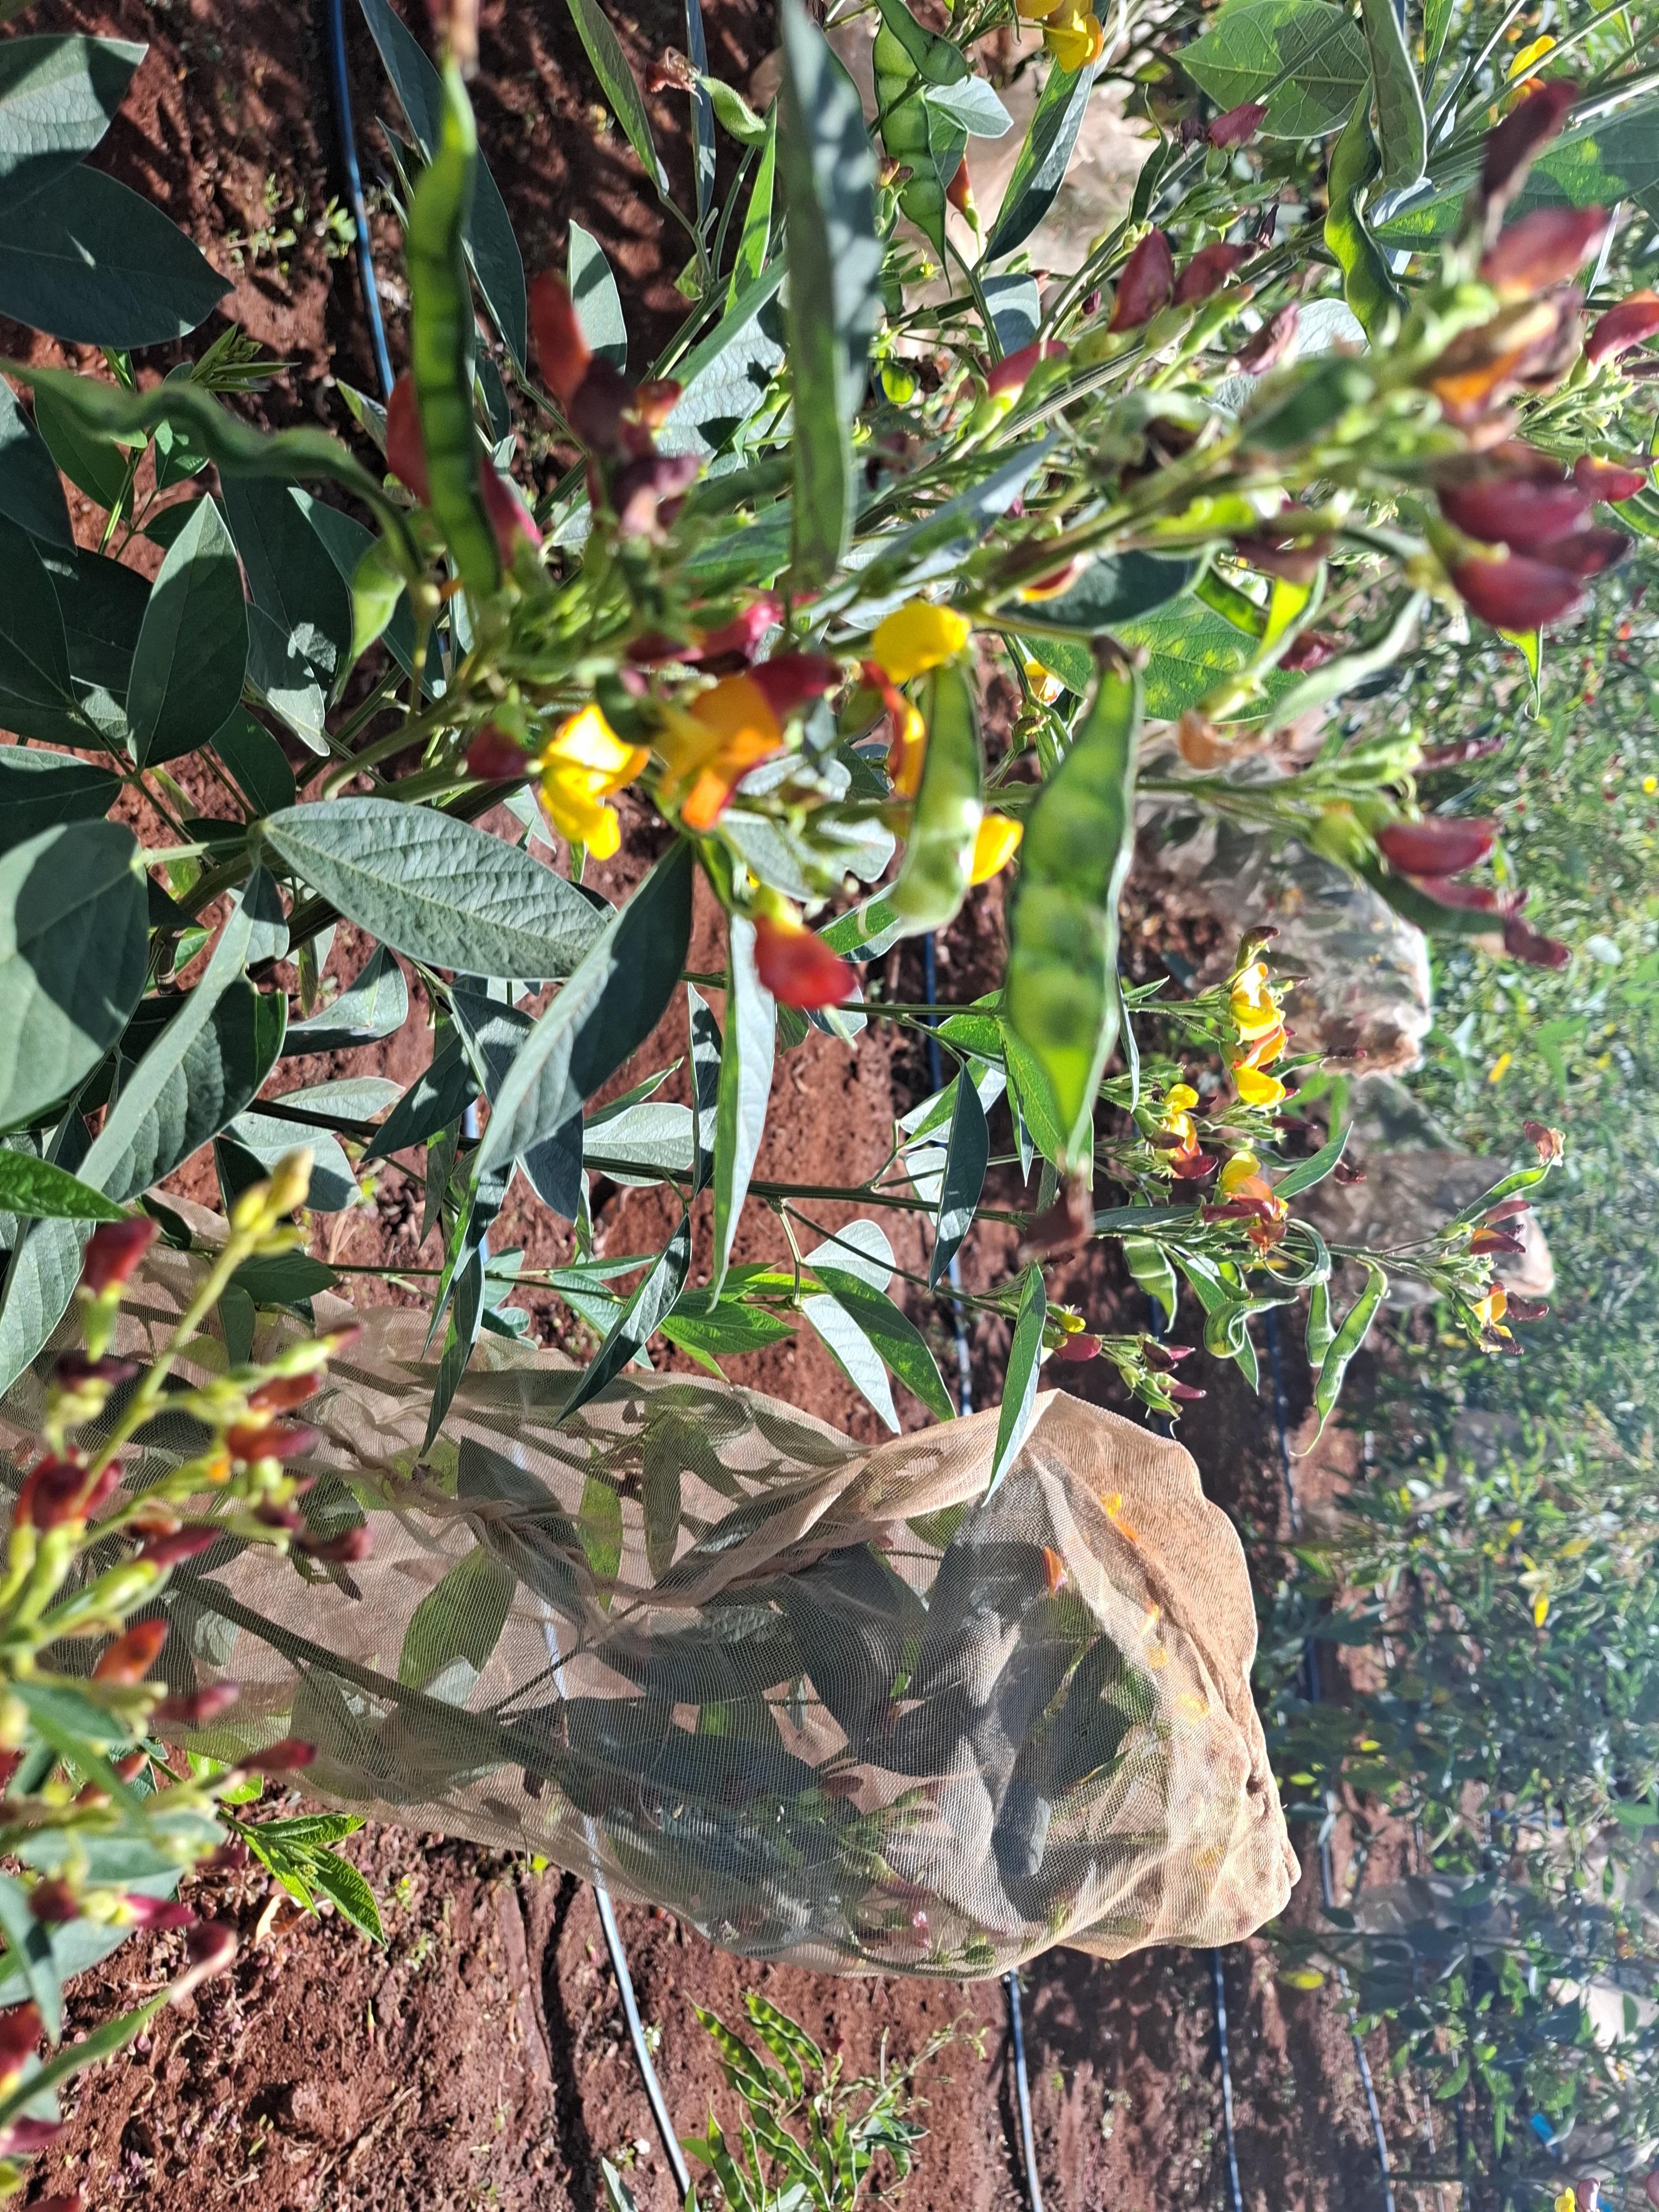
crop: pigeonpea
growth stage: development pod
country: Kenya
